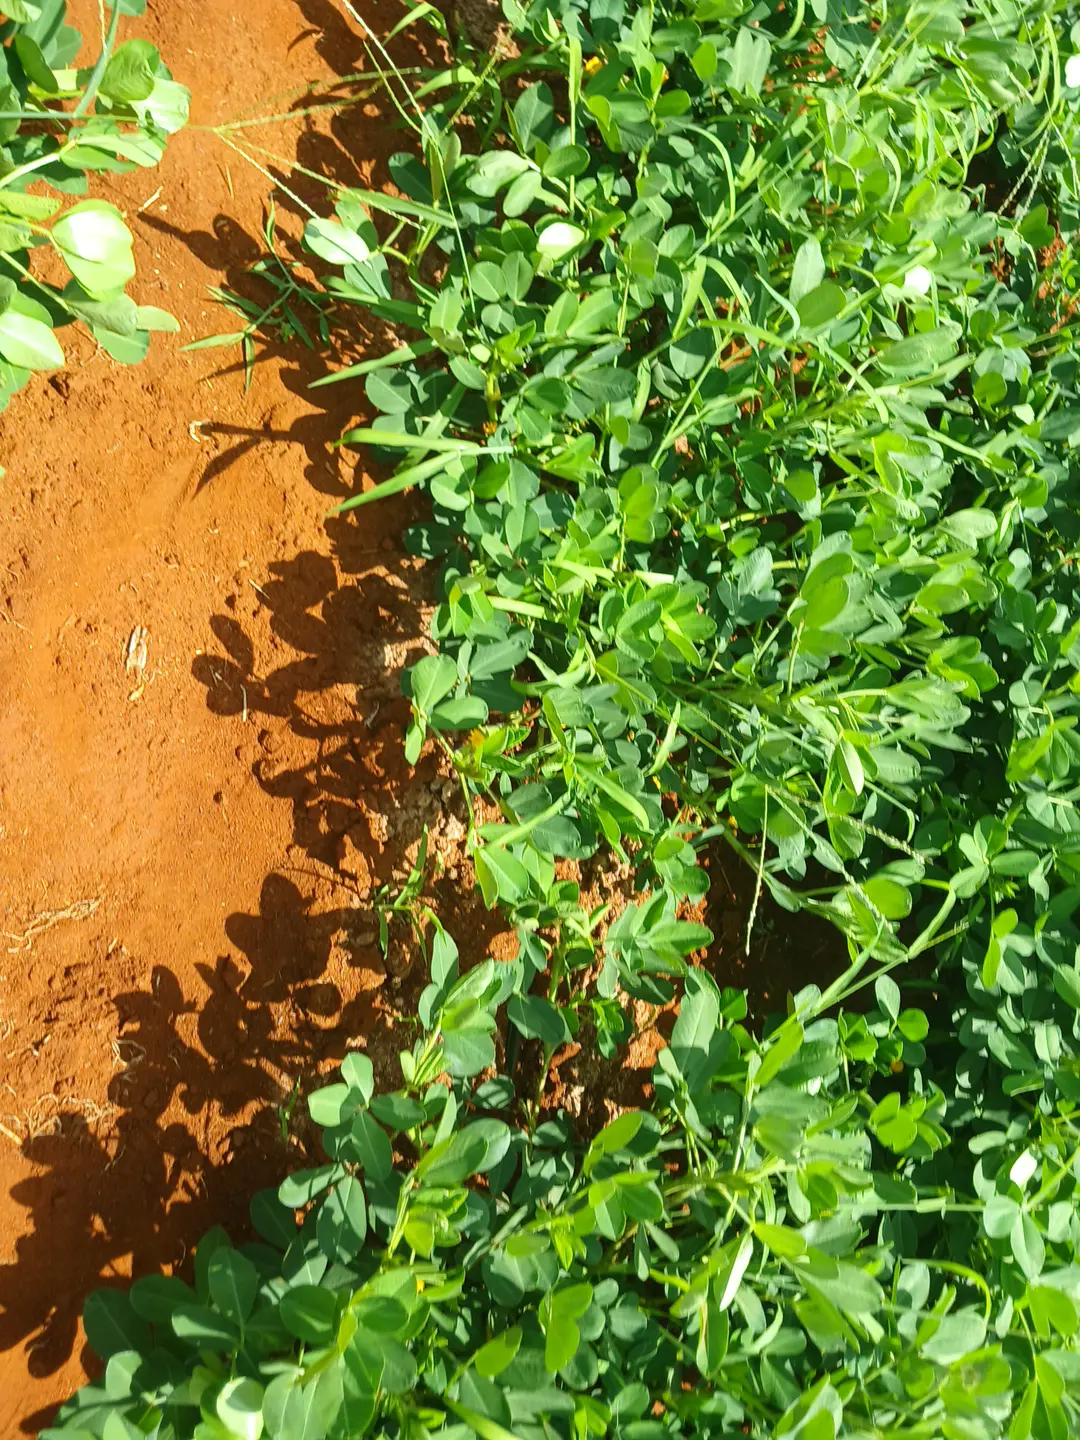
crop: groundnut
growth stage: flowering
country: Kenya
